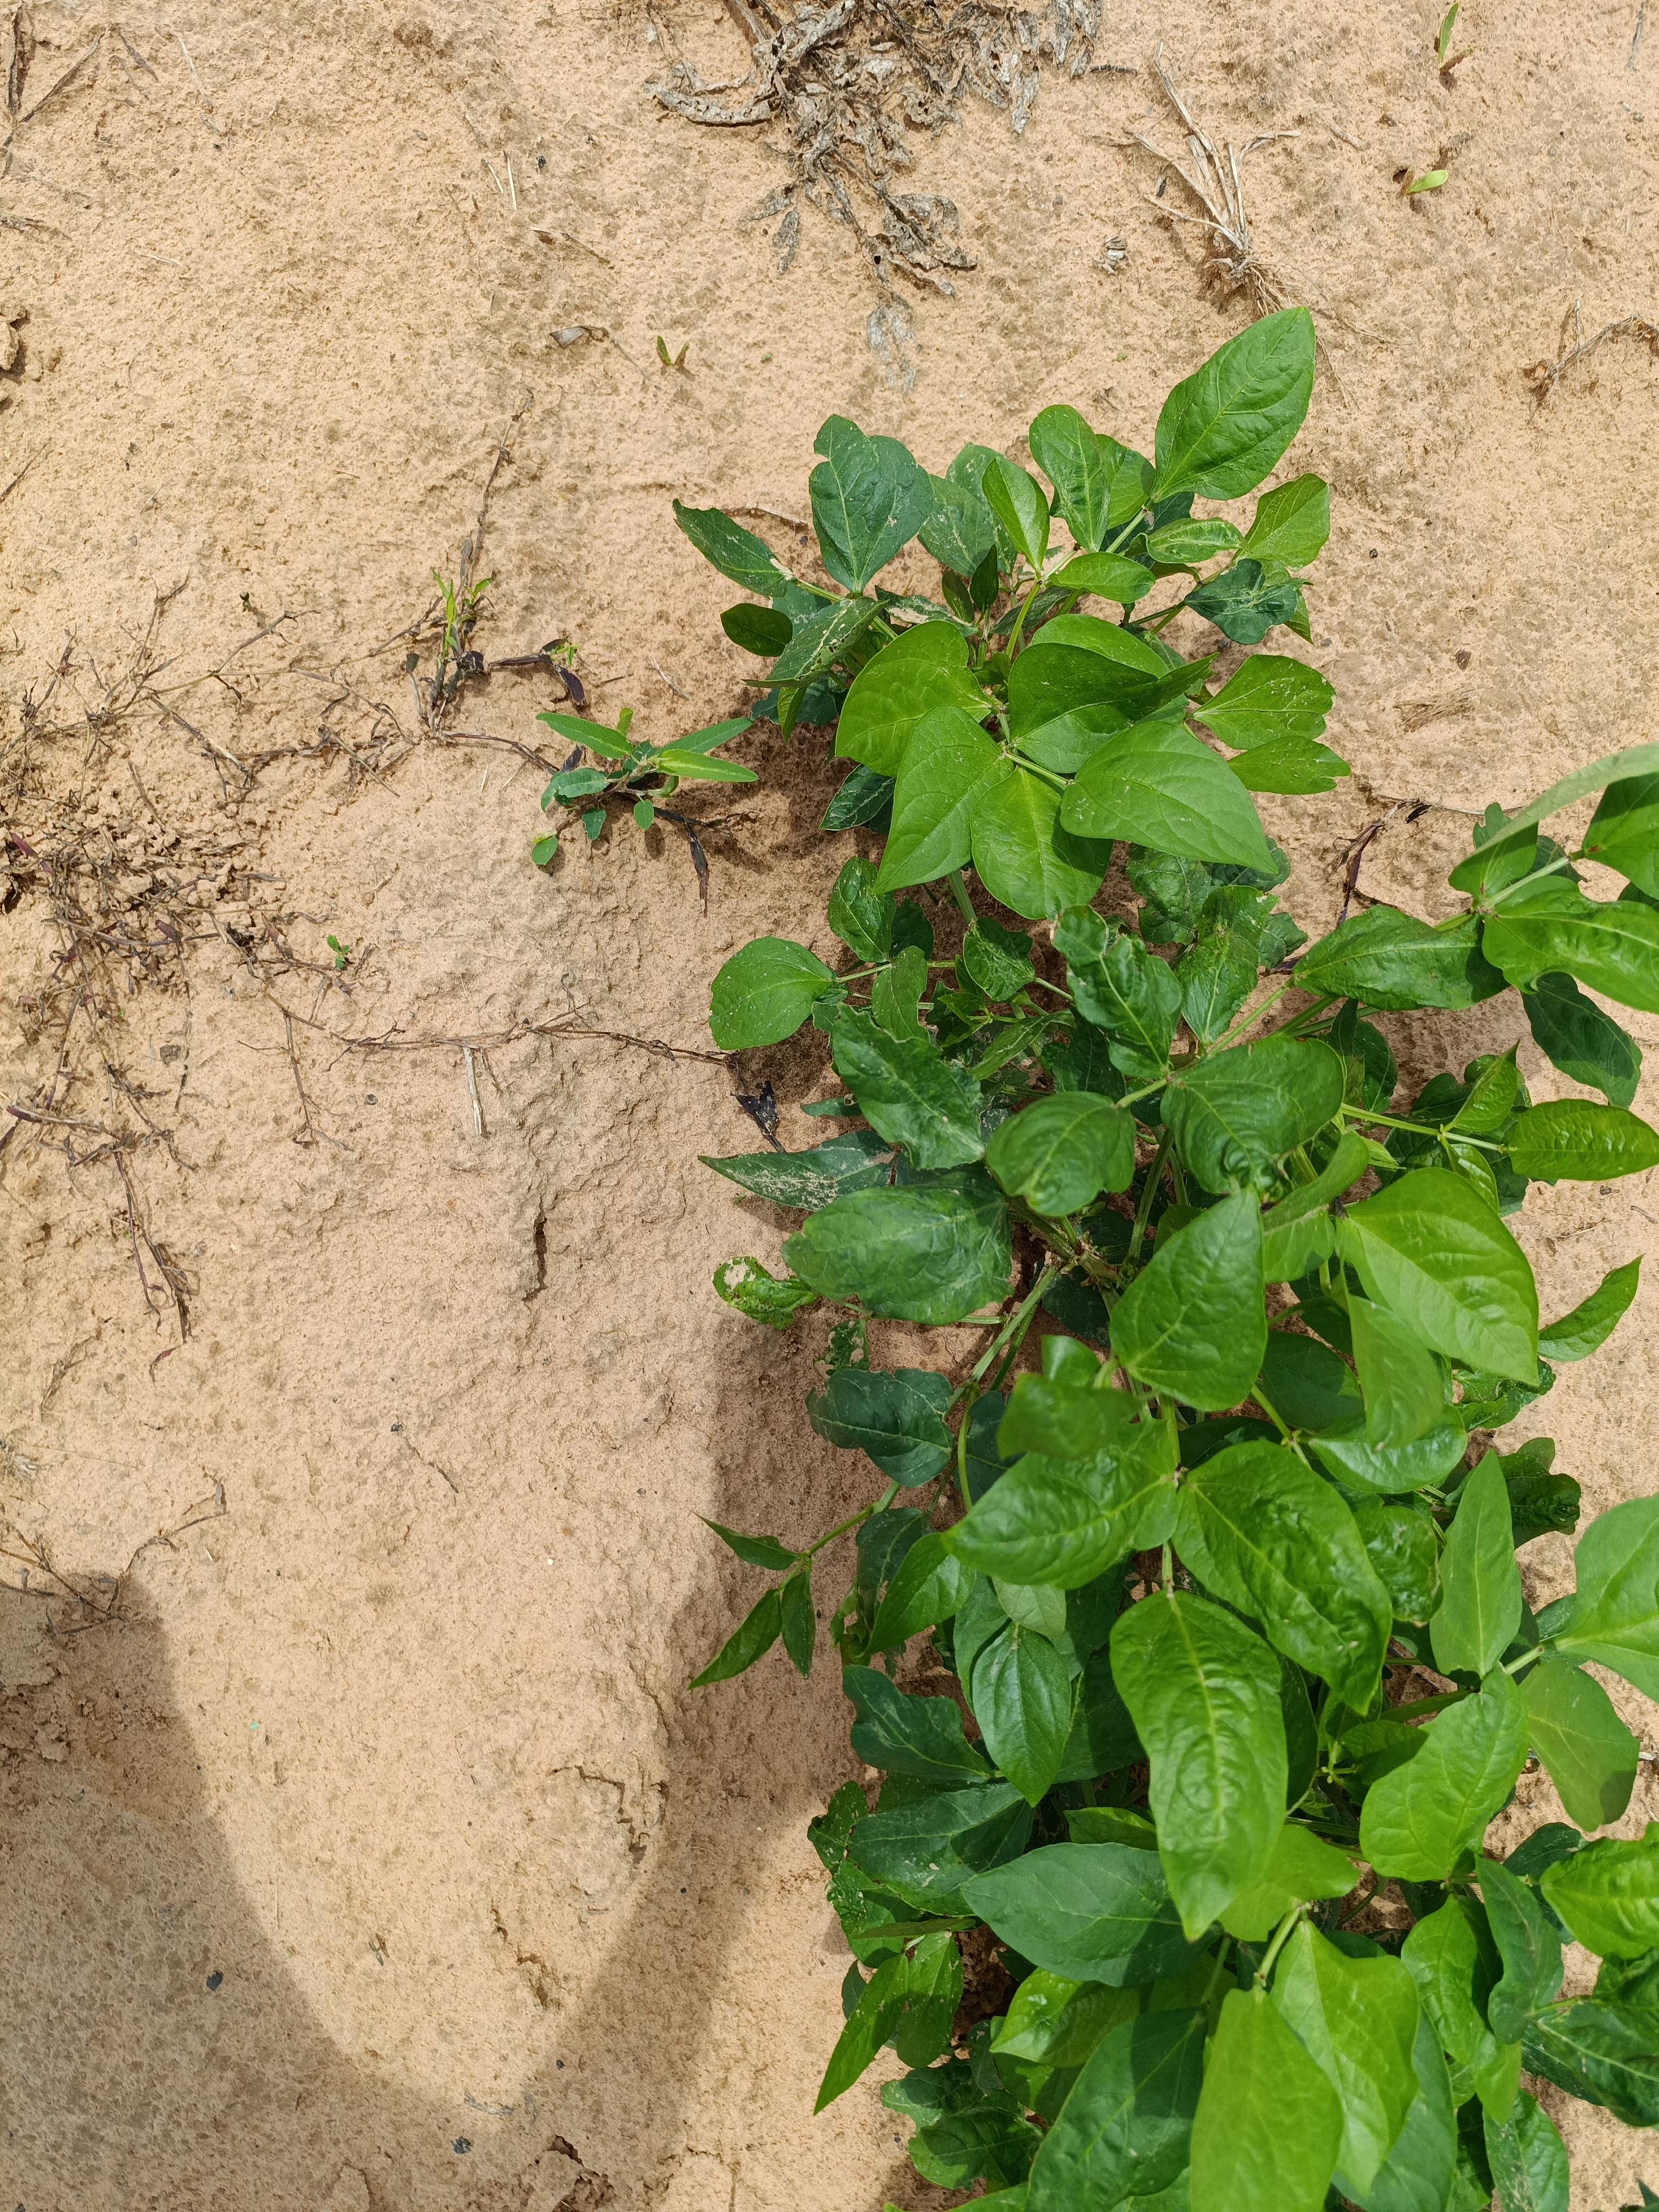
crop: cowpea
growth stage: emergence
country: Nigeria
